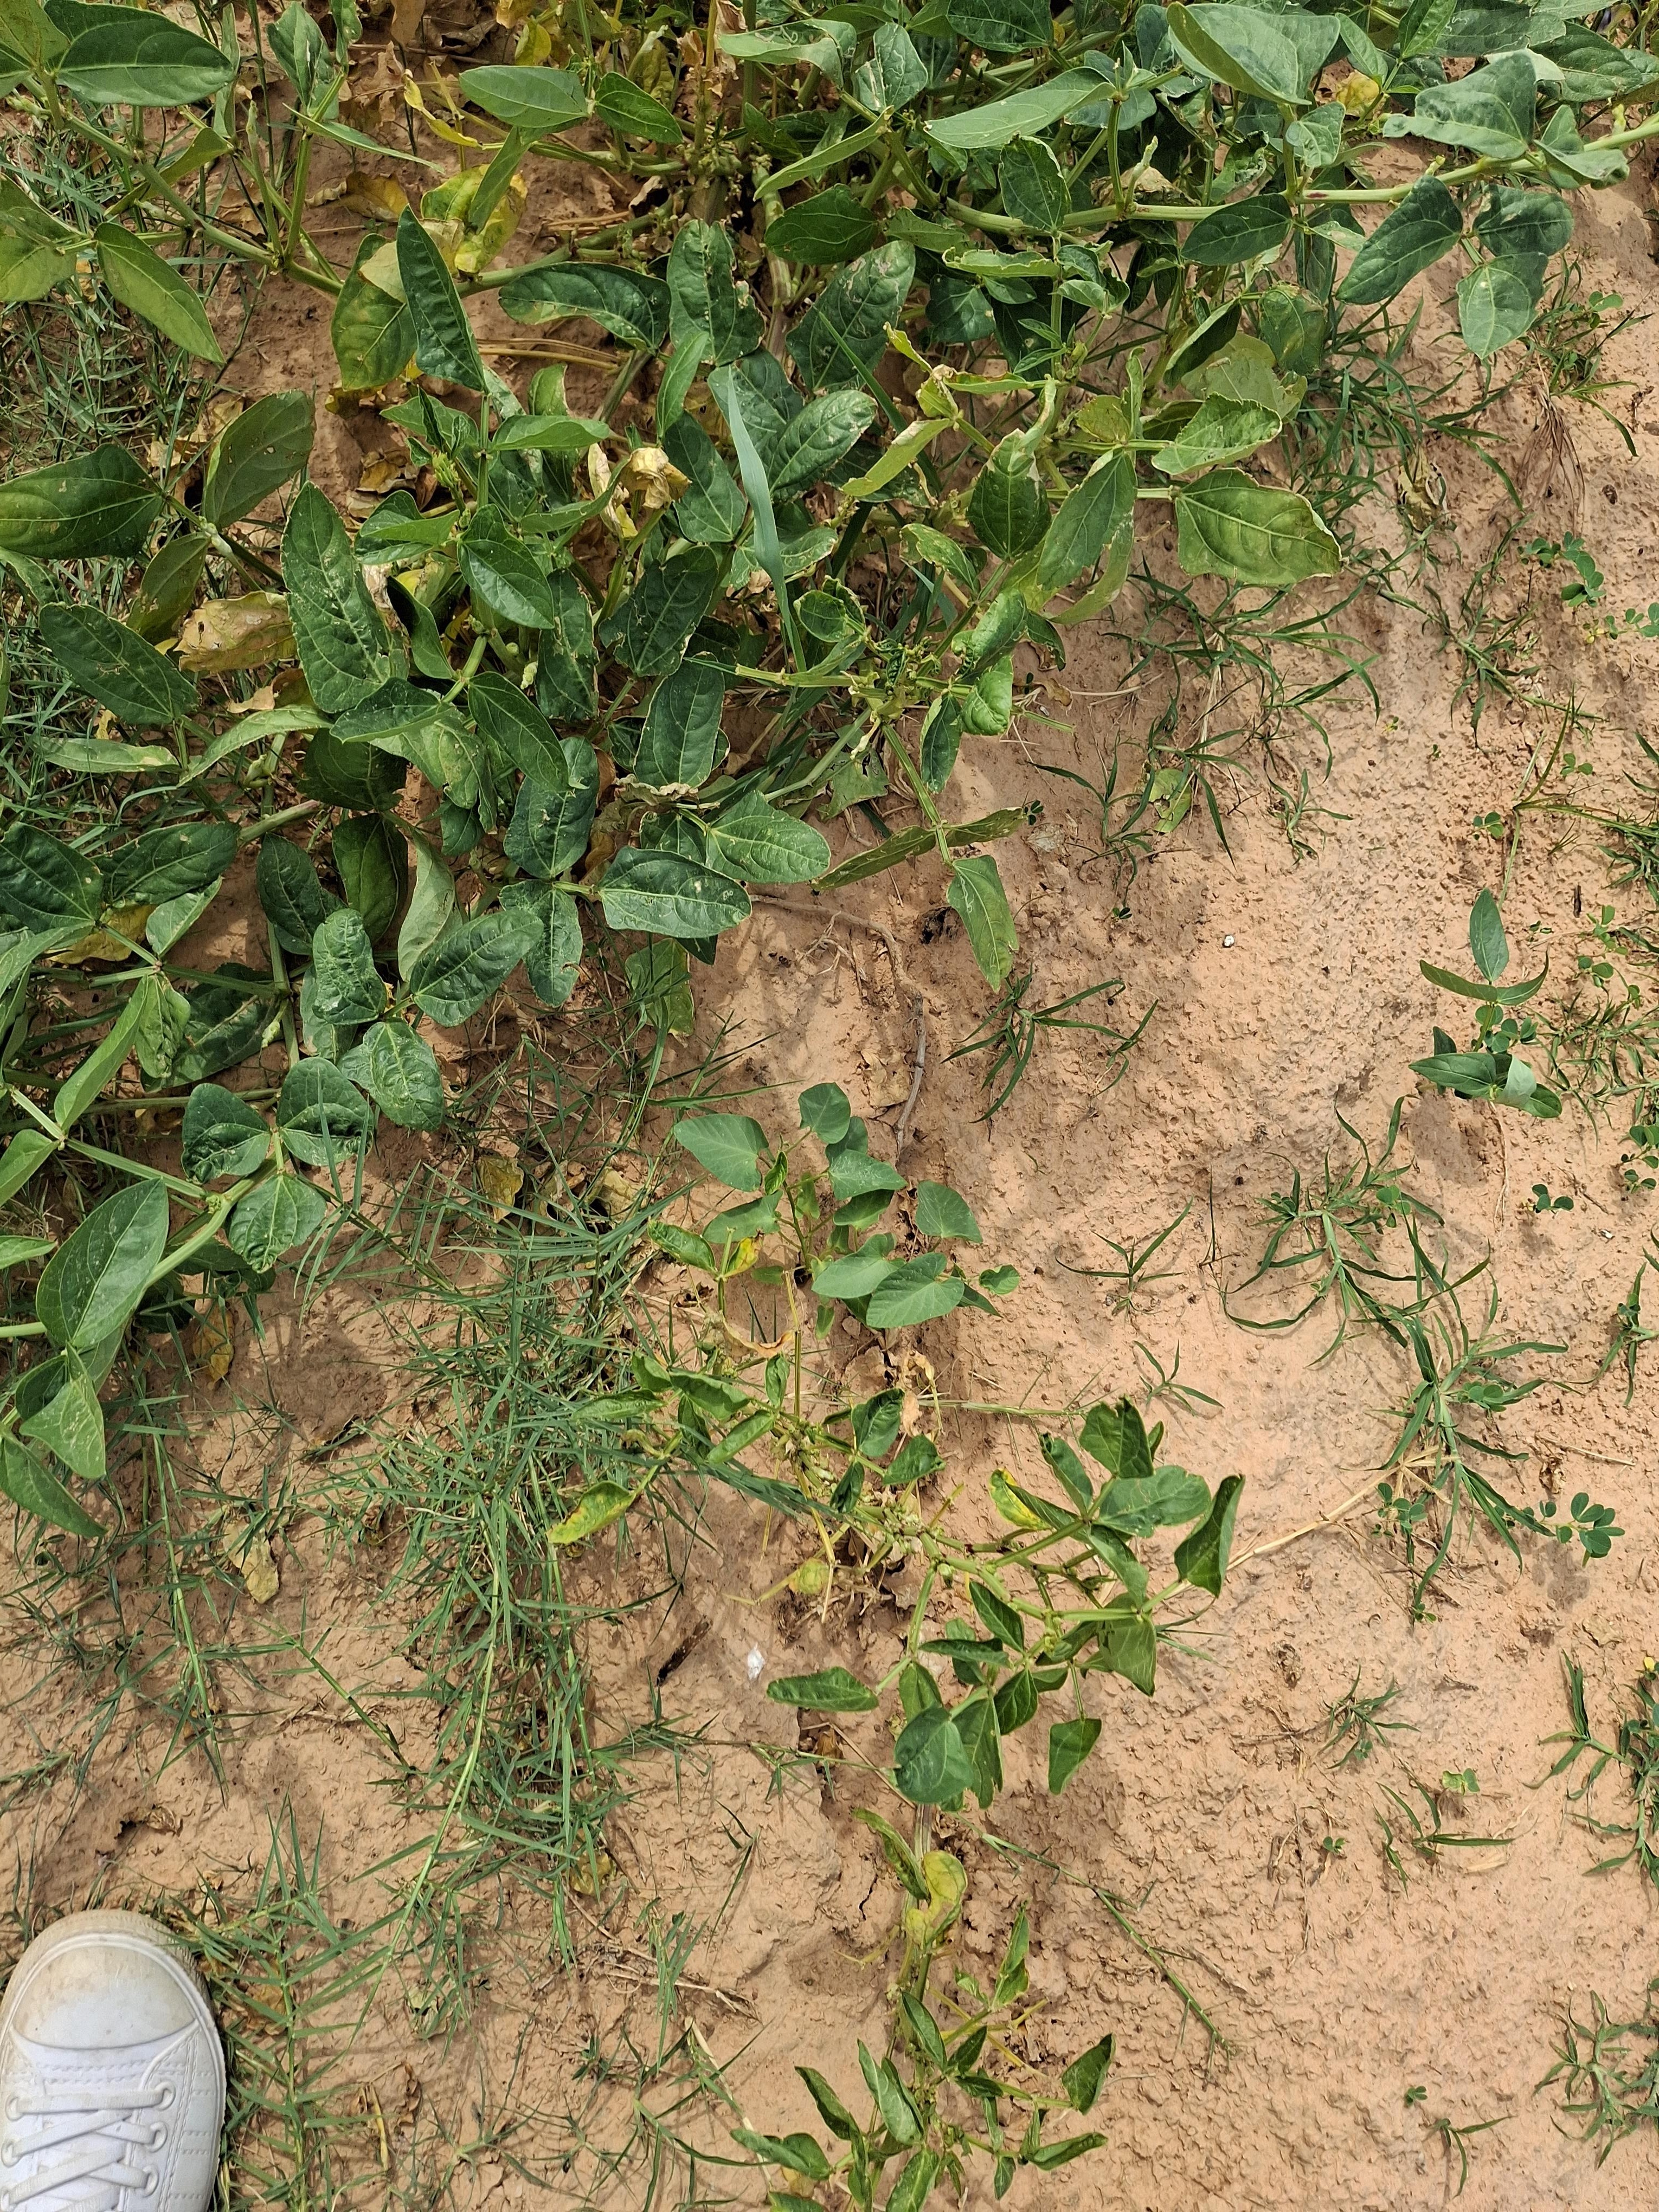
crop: cowpea
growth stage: harvest maturity
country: Nigeria
